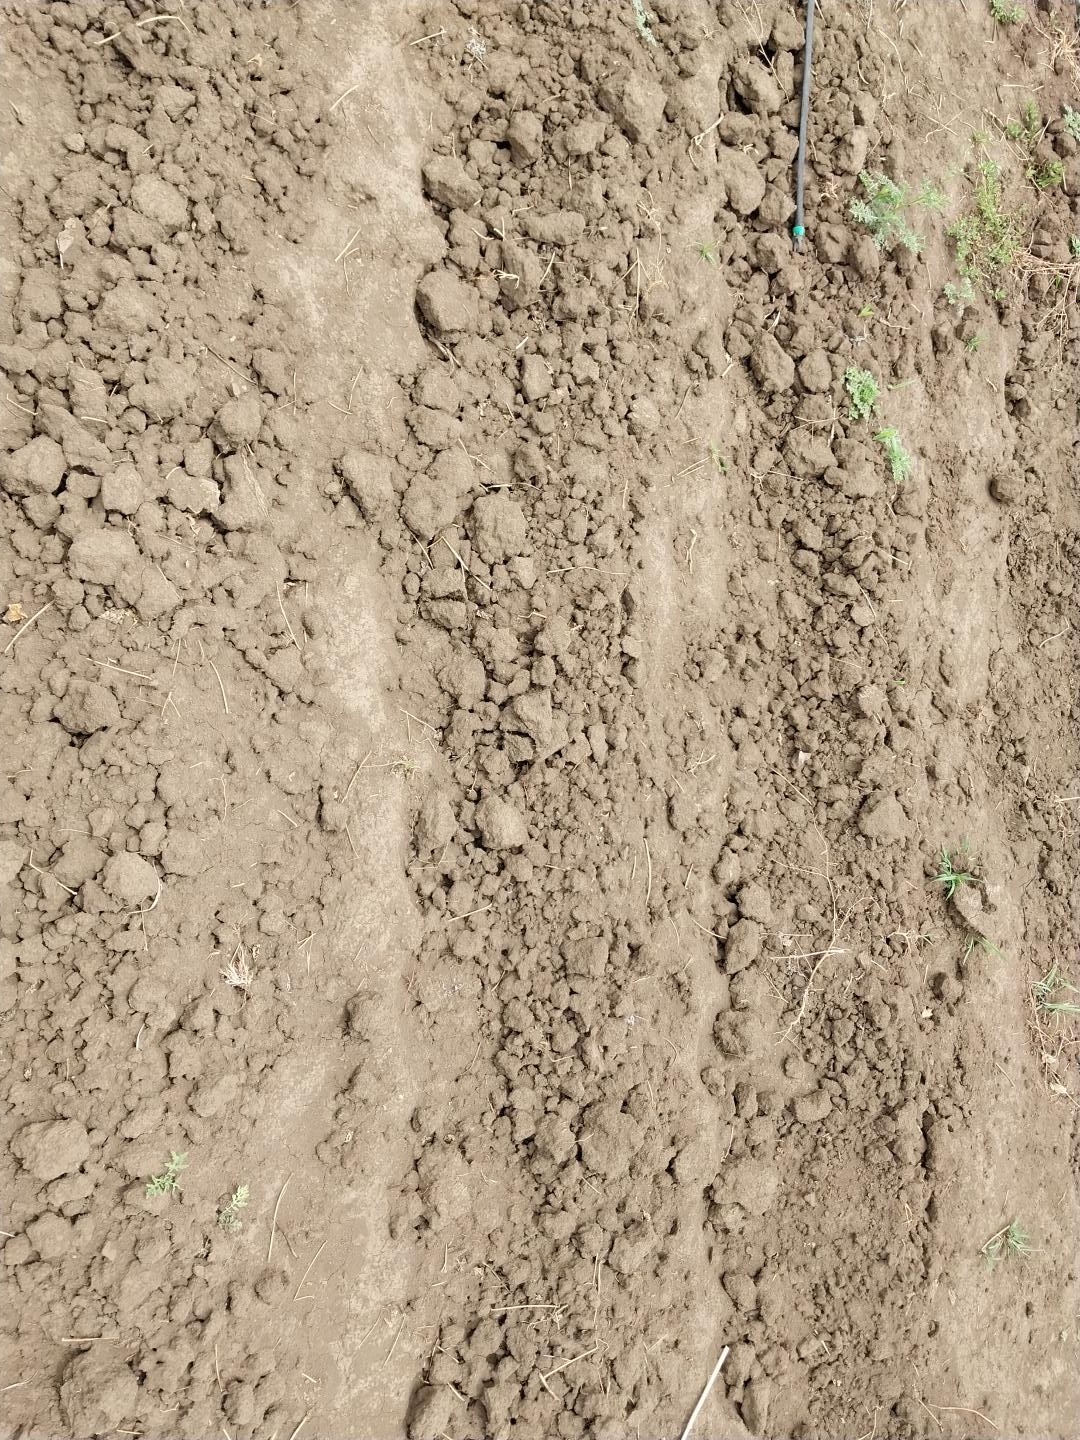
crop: maize
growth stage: emergence
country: Tanzania
